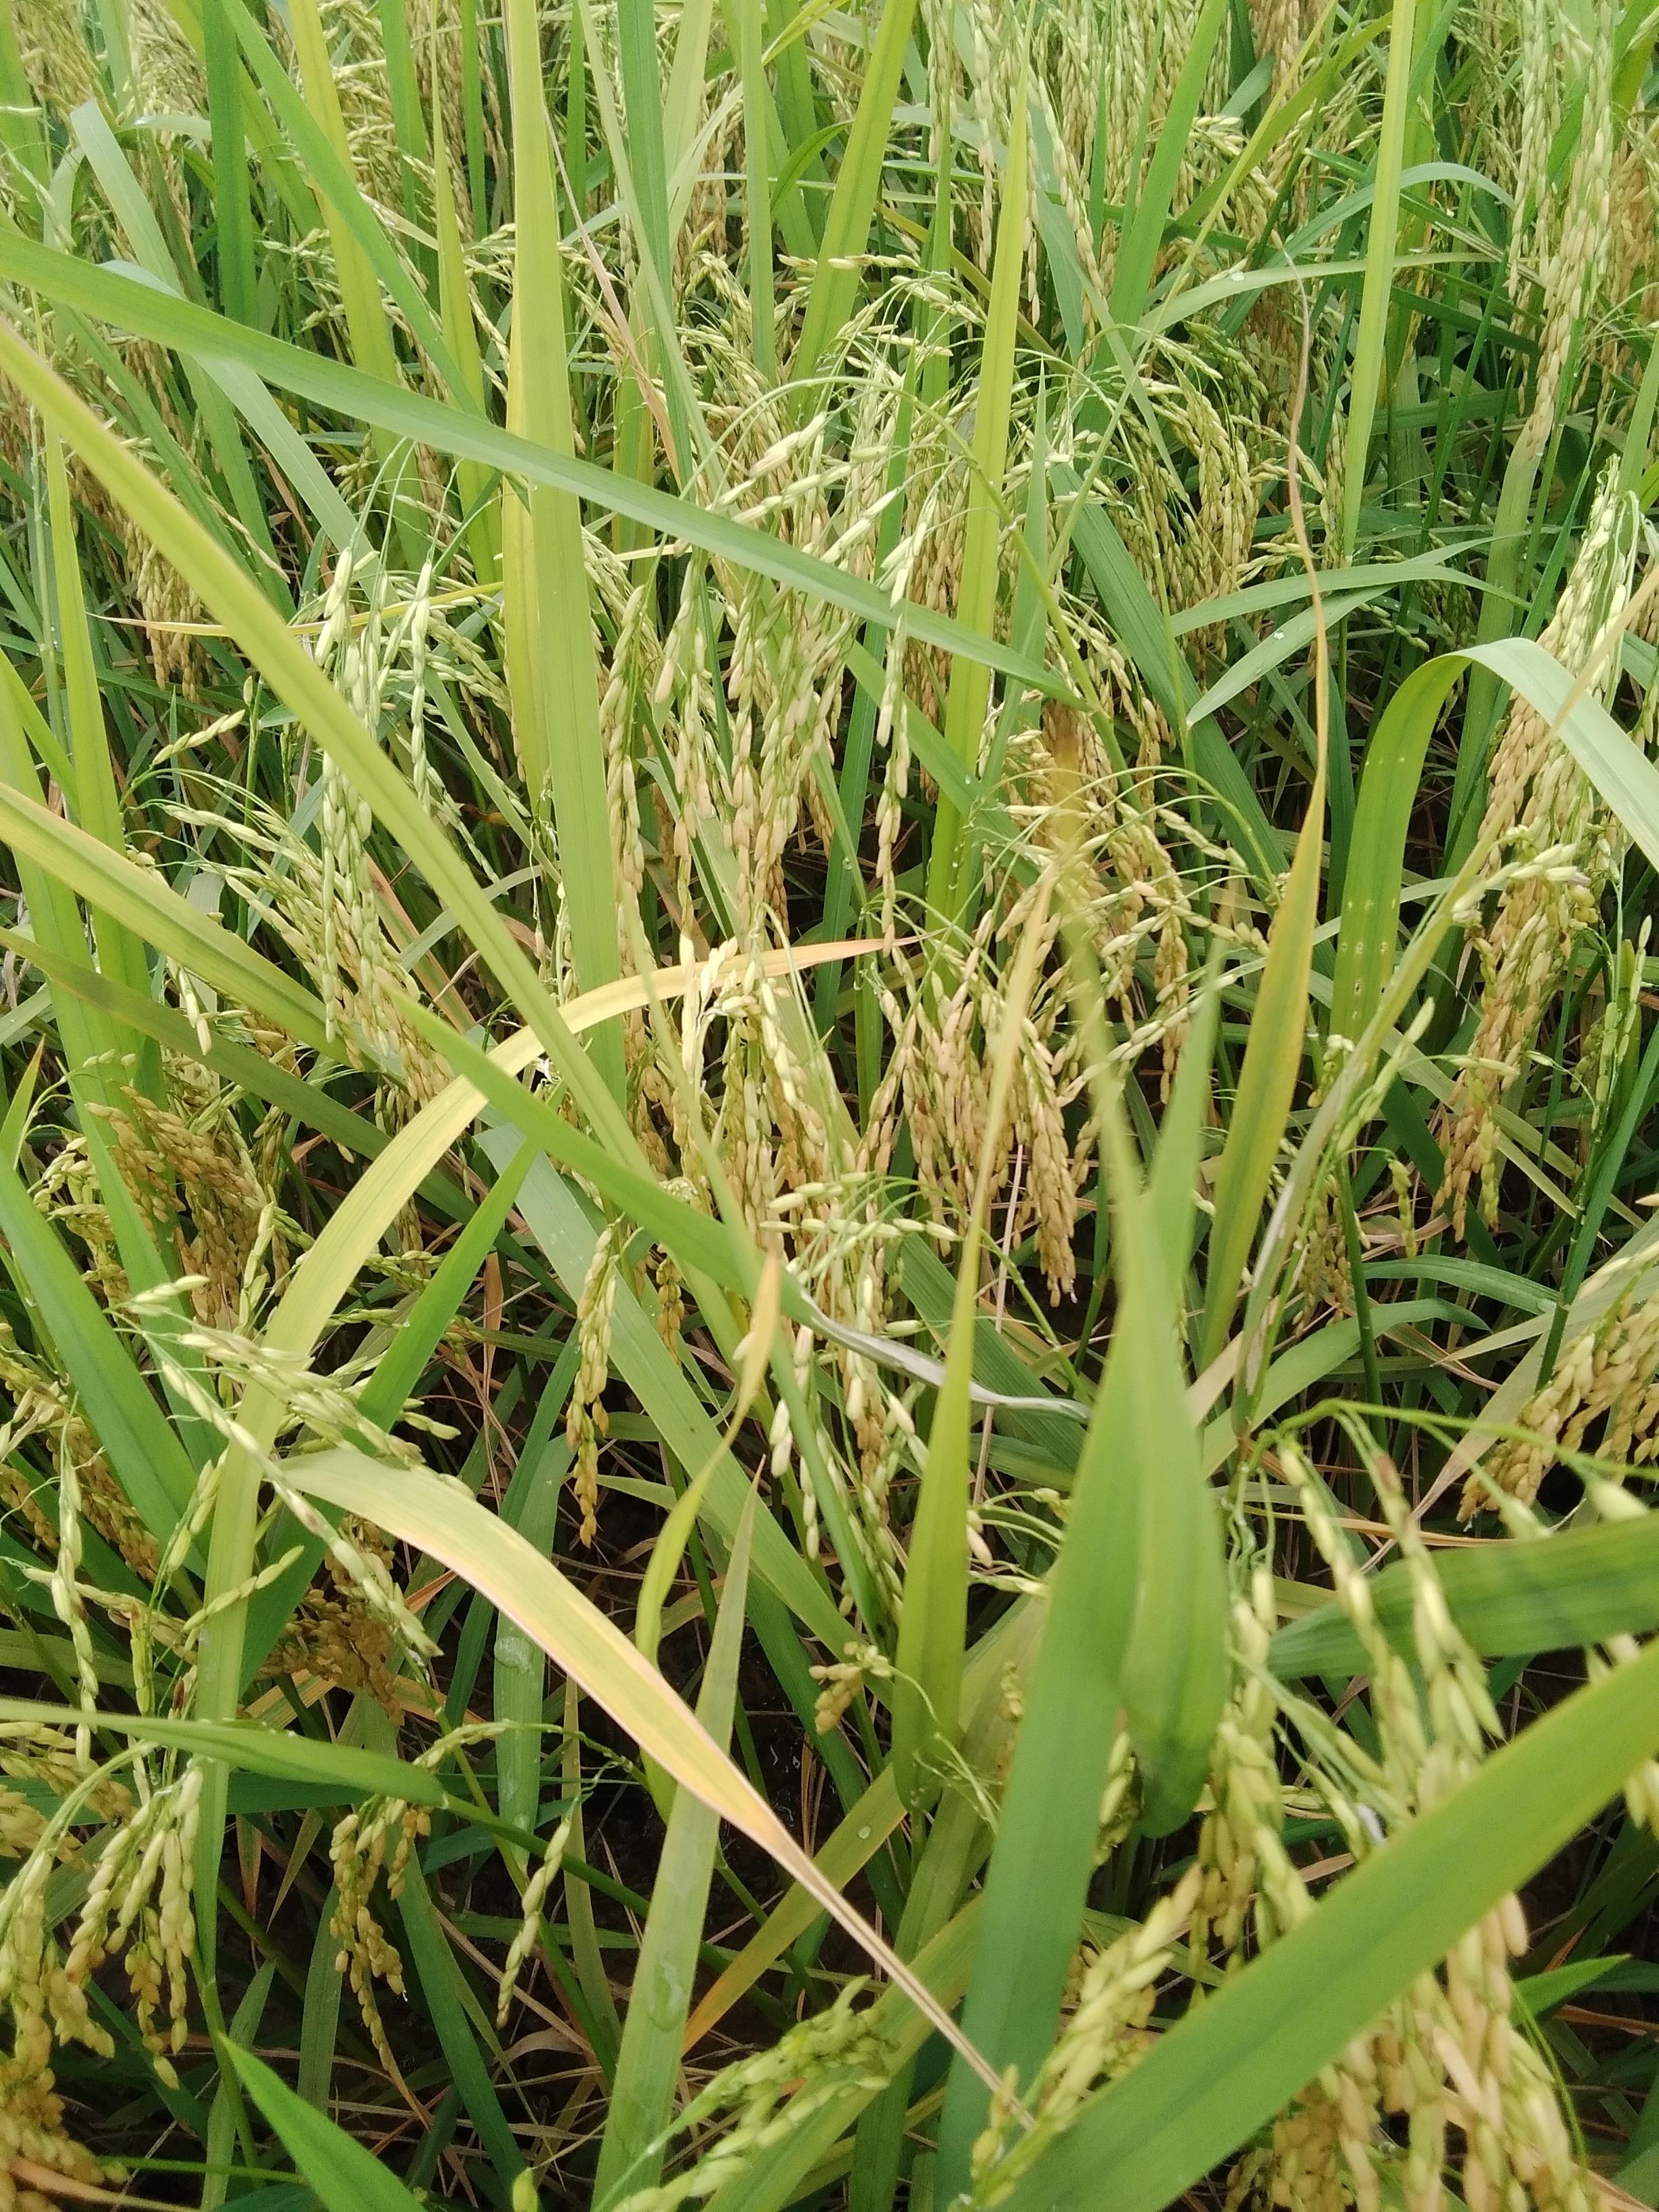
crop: rice
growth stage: ripening
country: Nigeria
